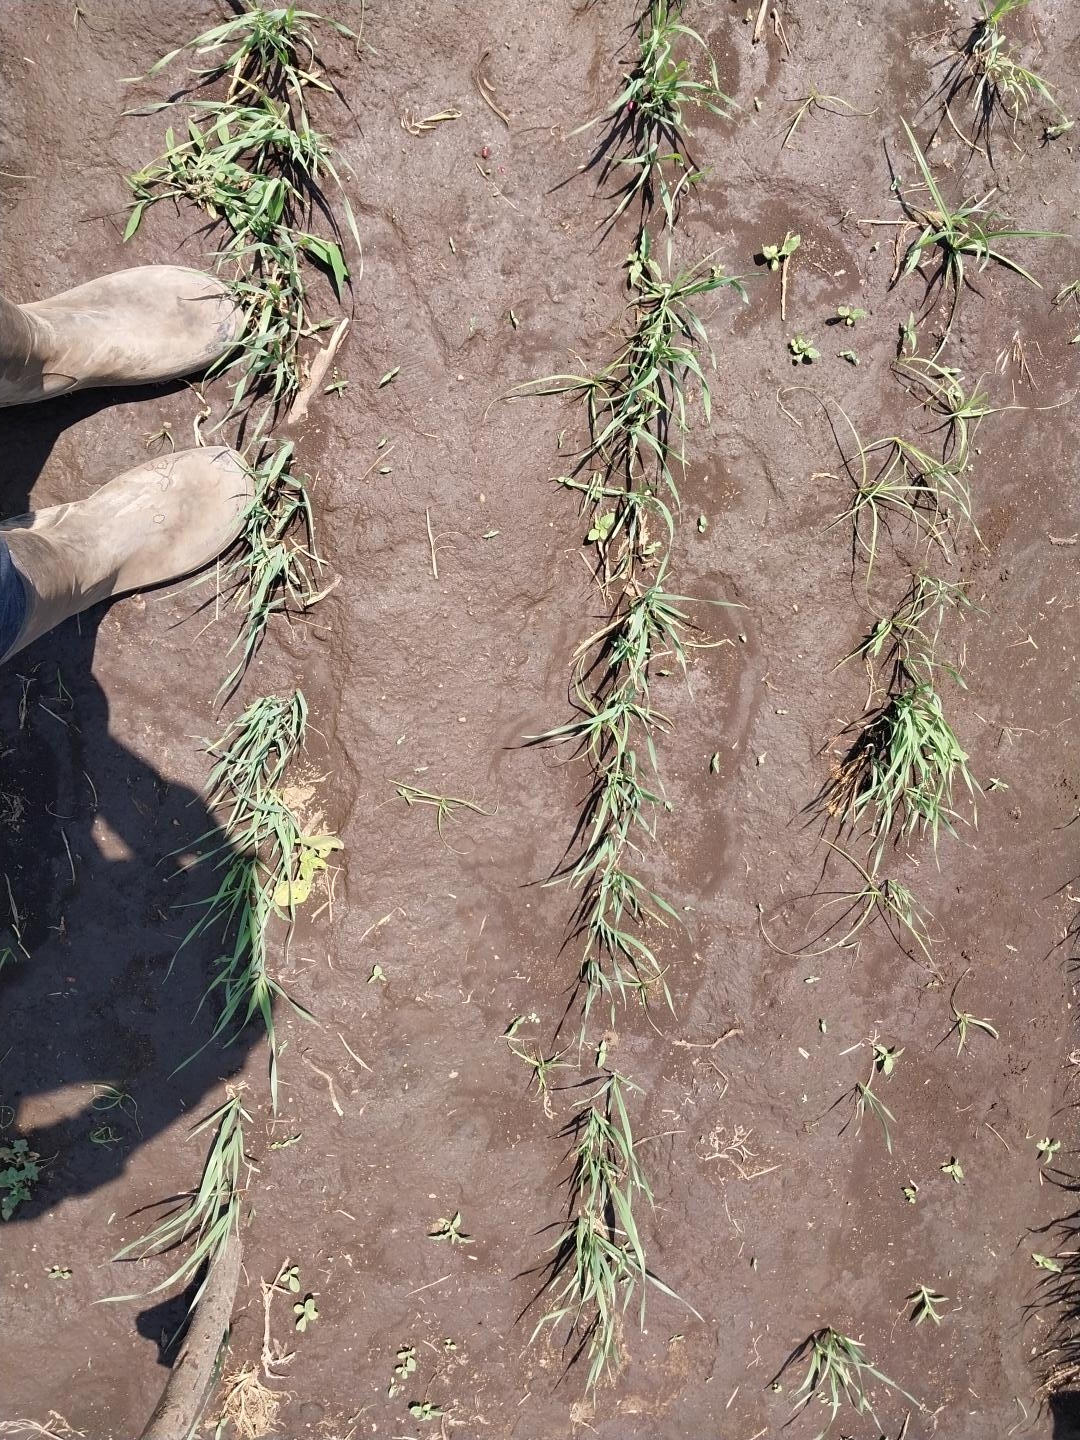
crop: wheat
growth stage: vegetative
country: Tanzania
